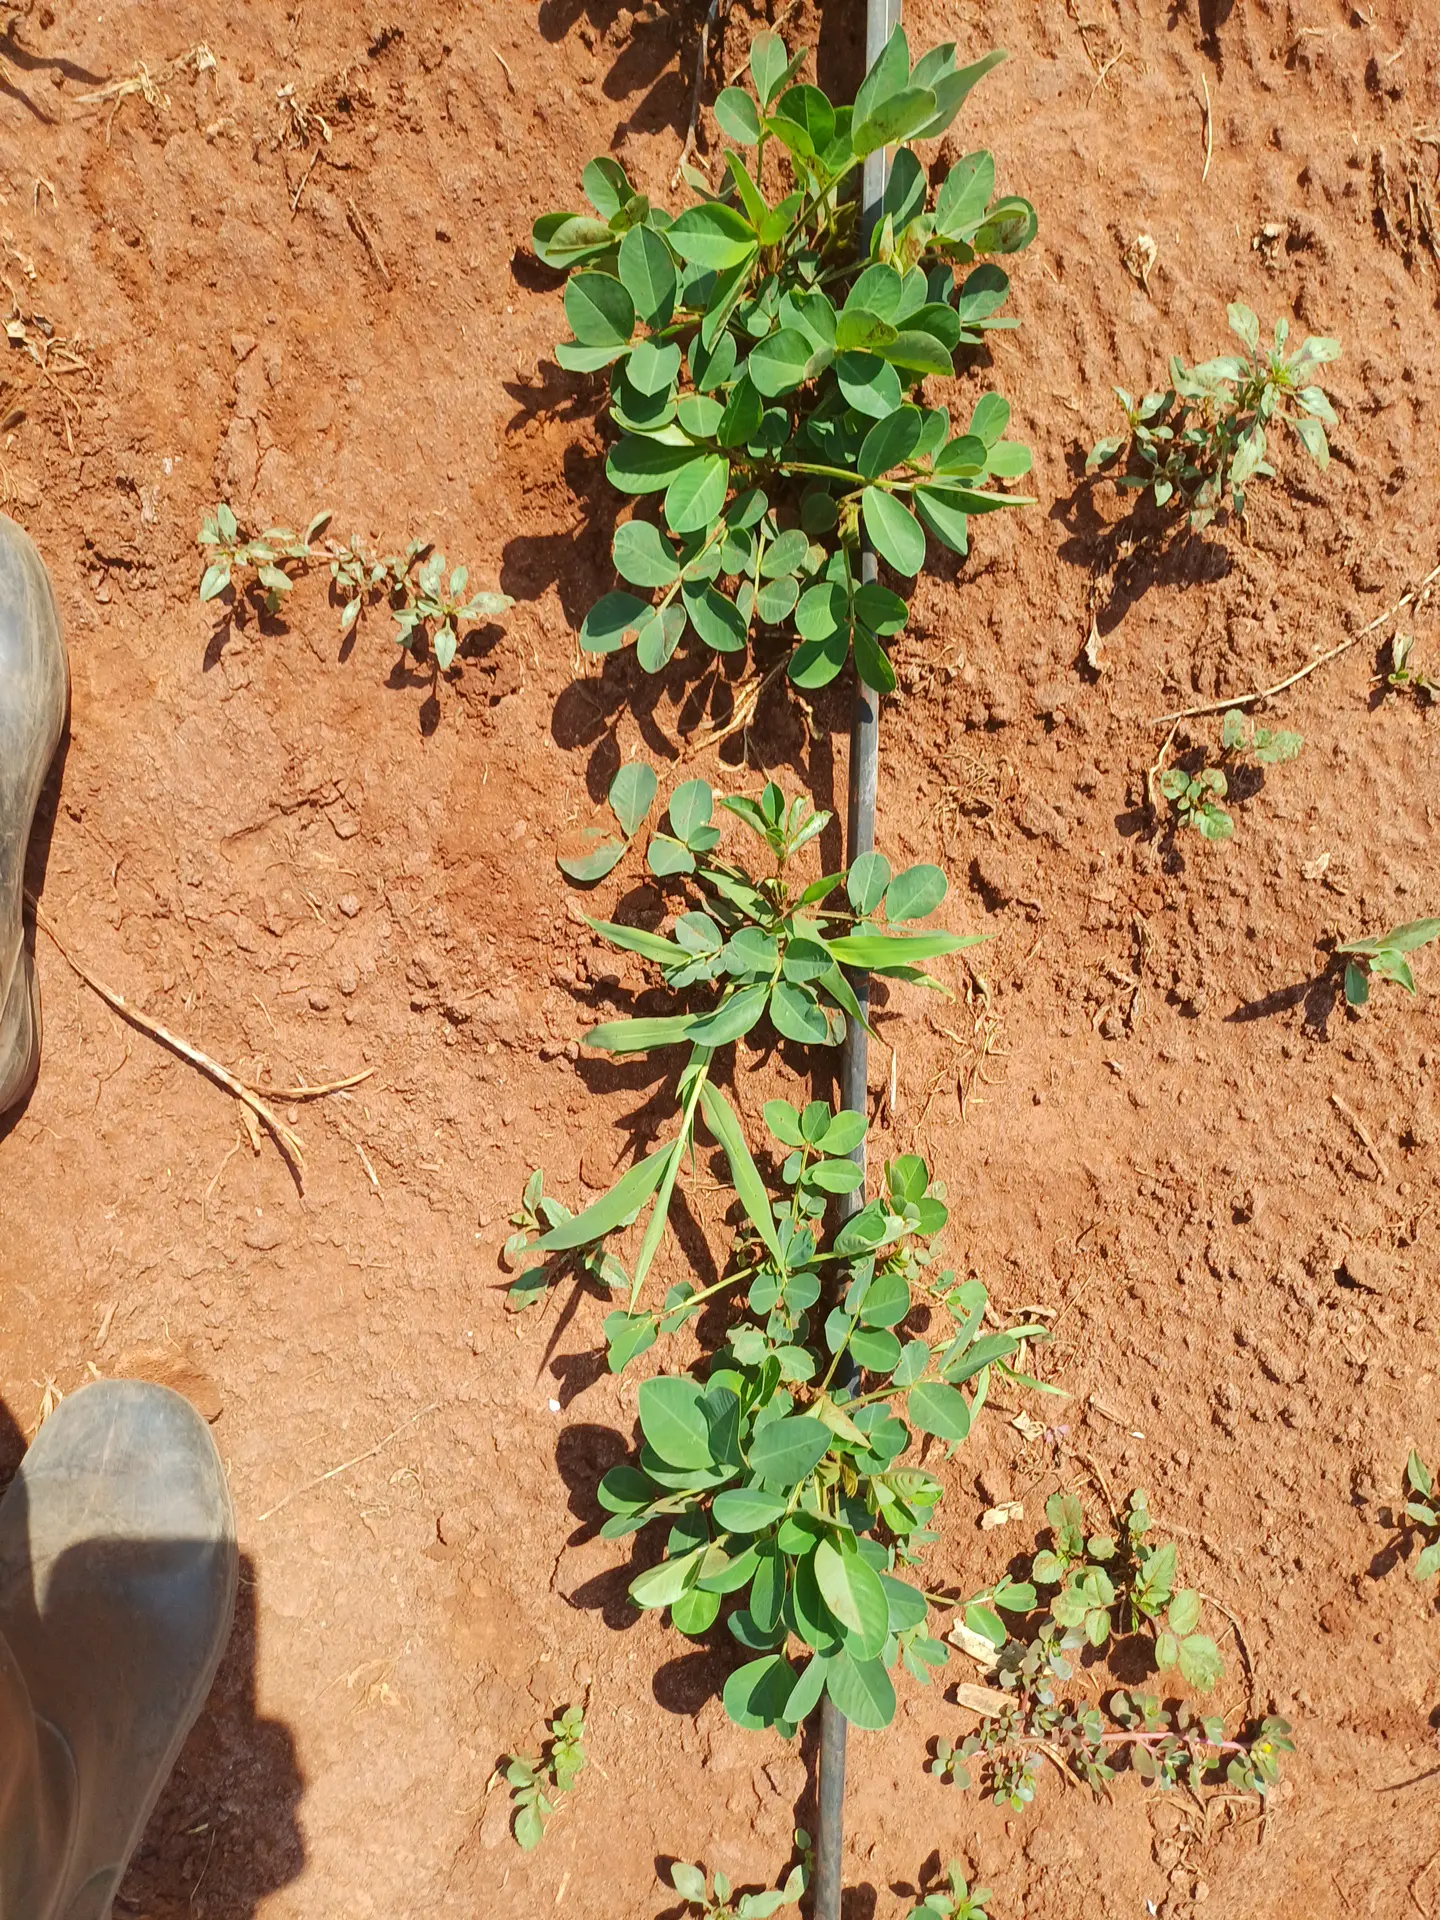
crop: groundnut
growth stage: vegetative
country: Kenya
